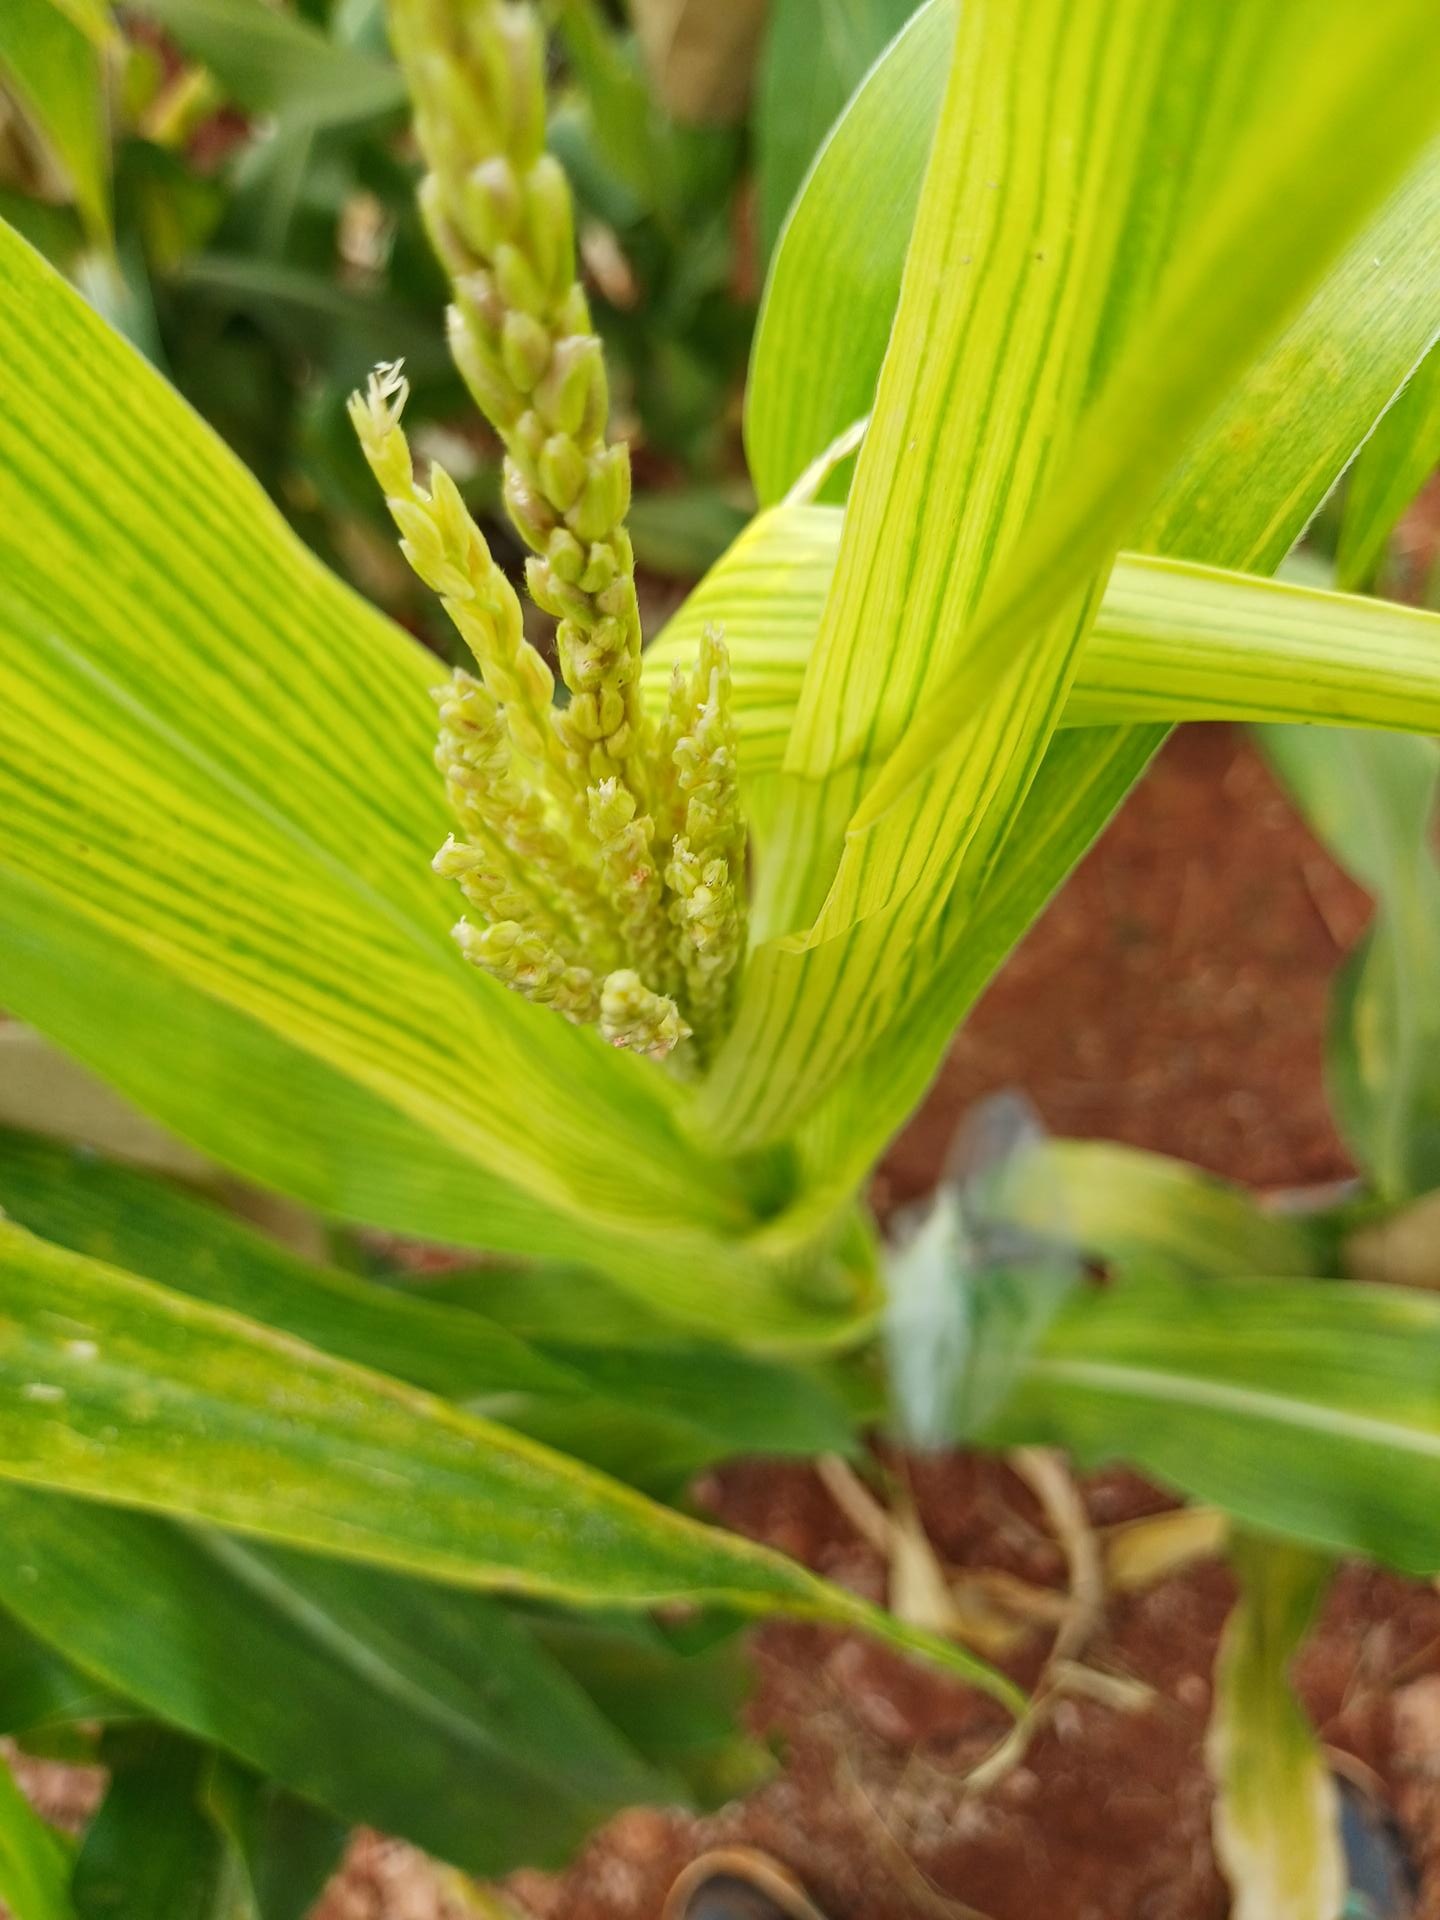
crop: maize
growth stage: flowering
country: Kenya
